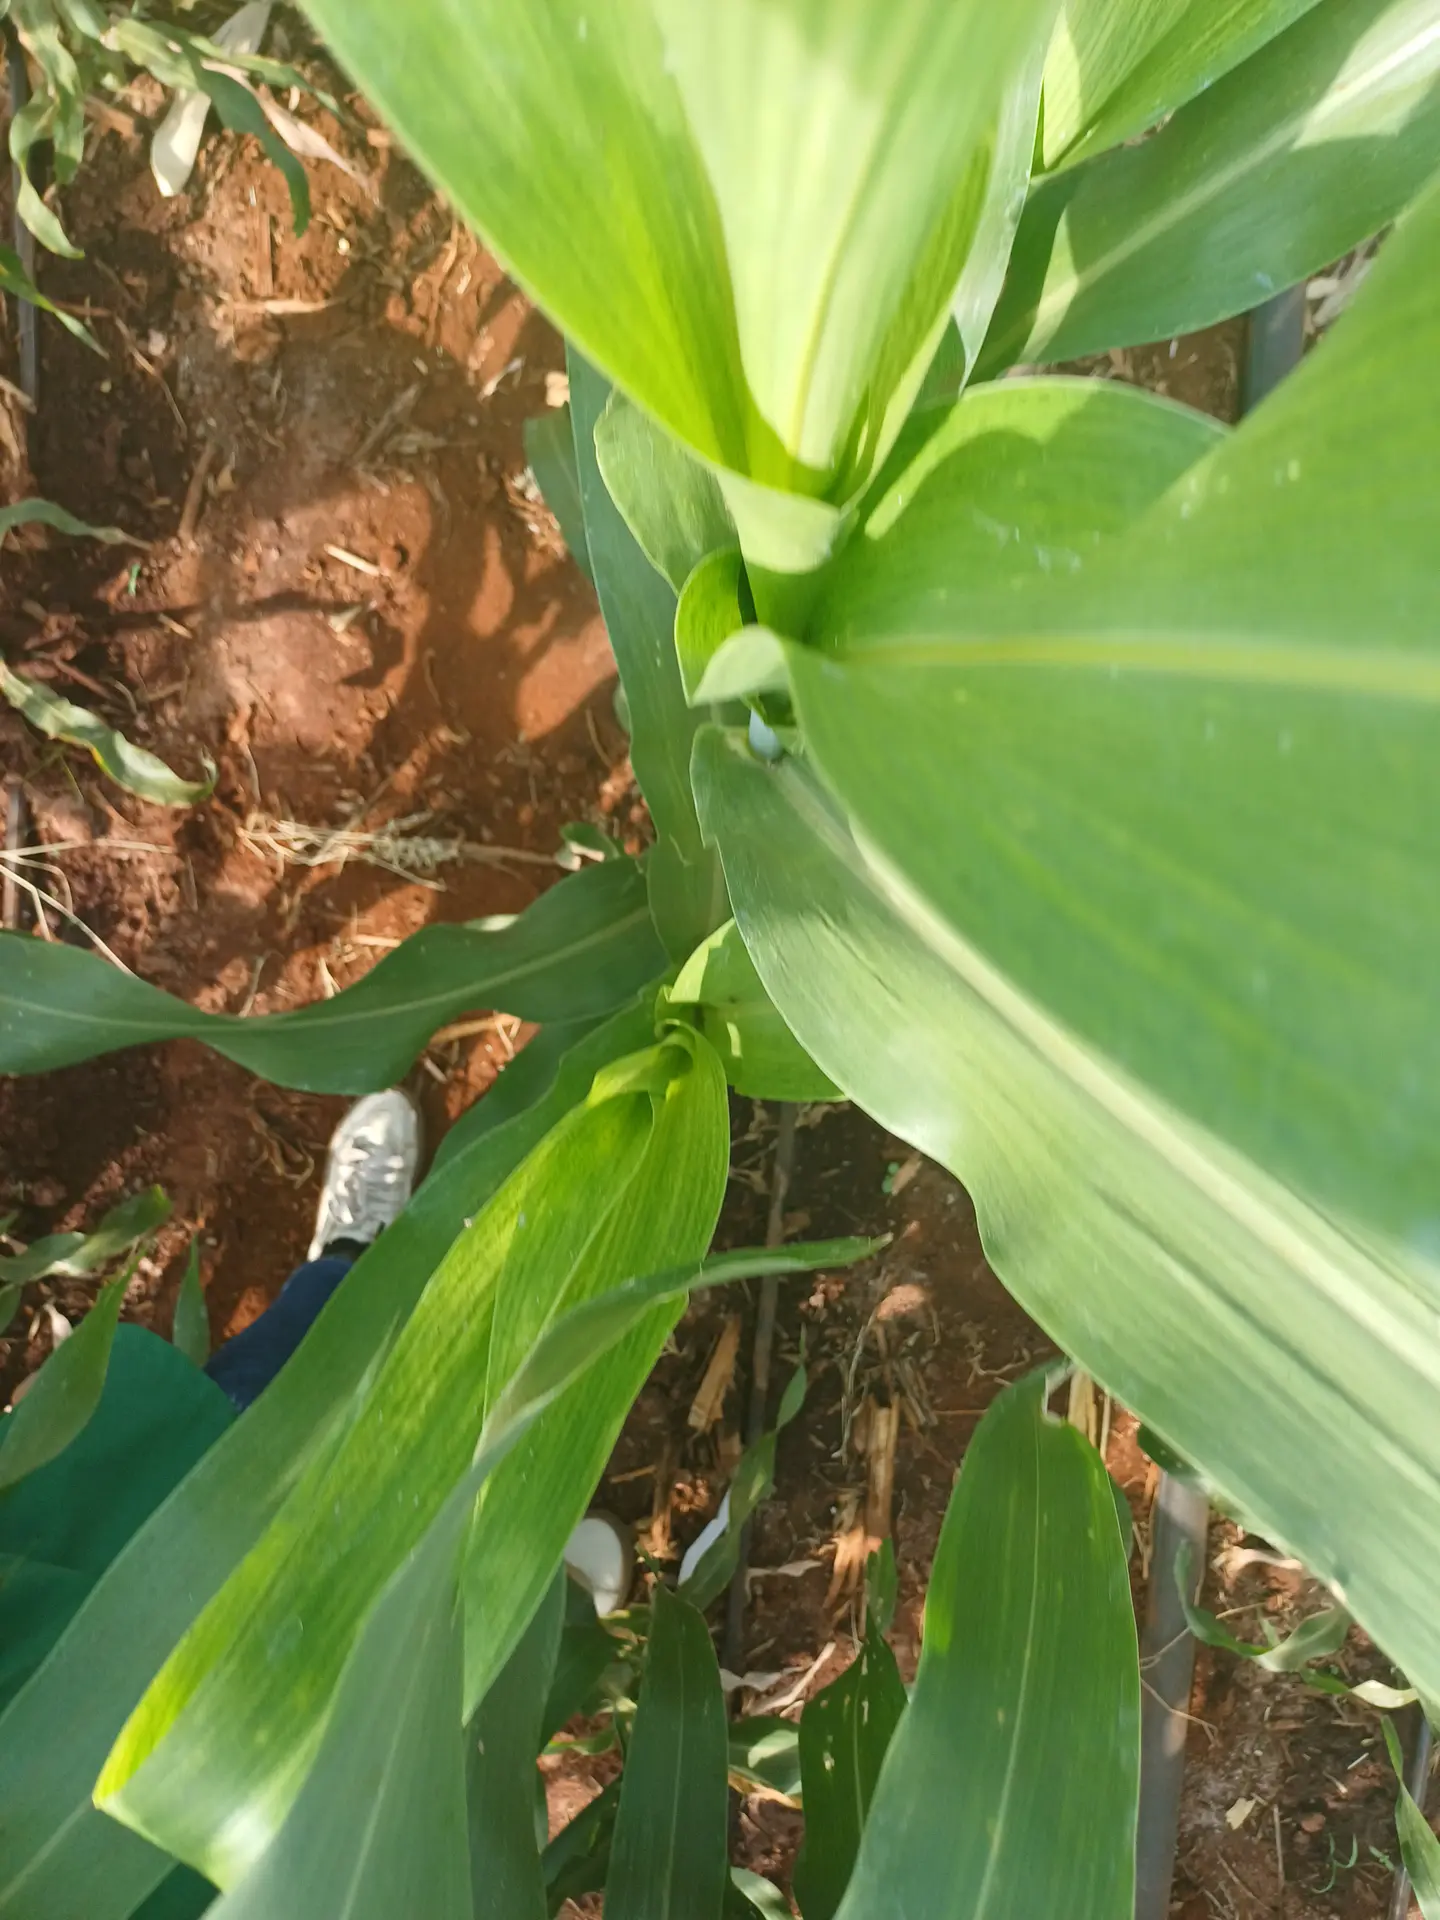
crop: sorghum
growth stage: vegetative
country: Kenya
